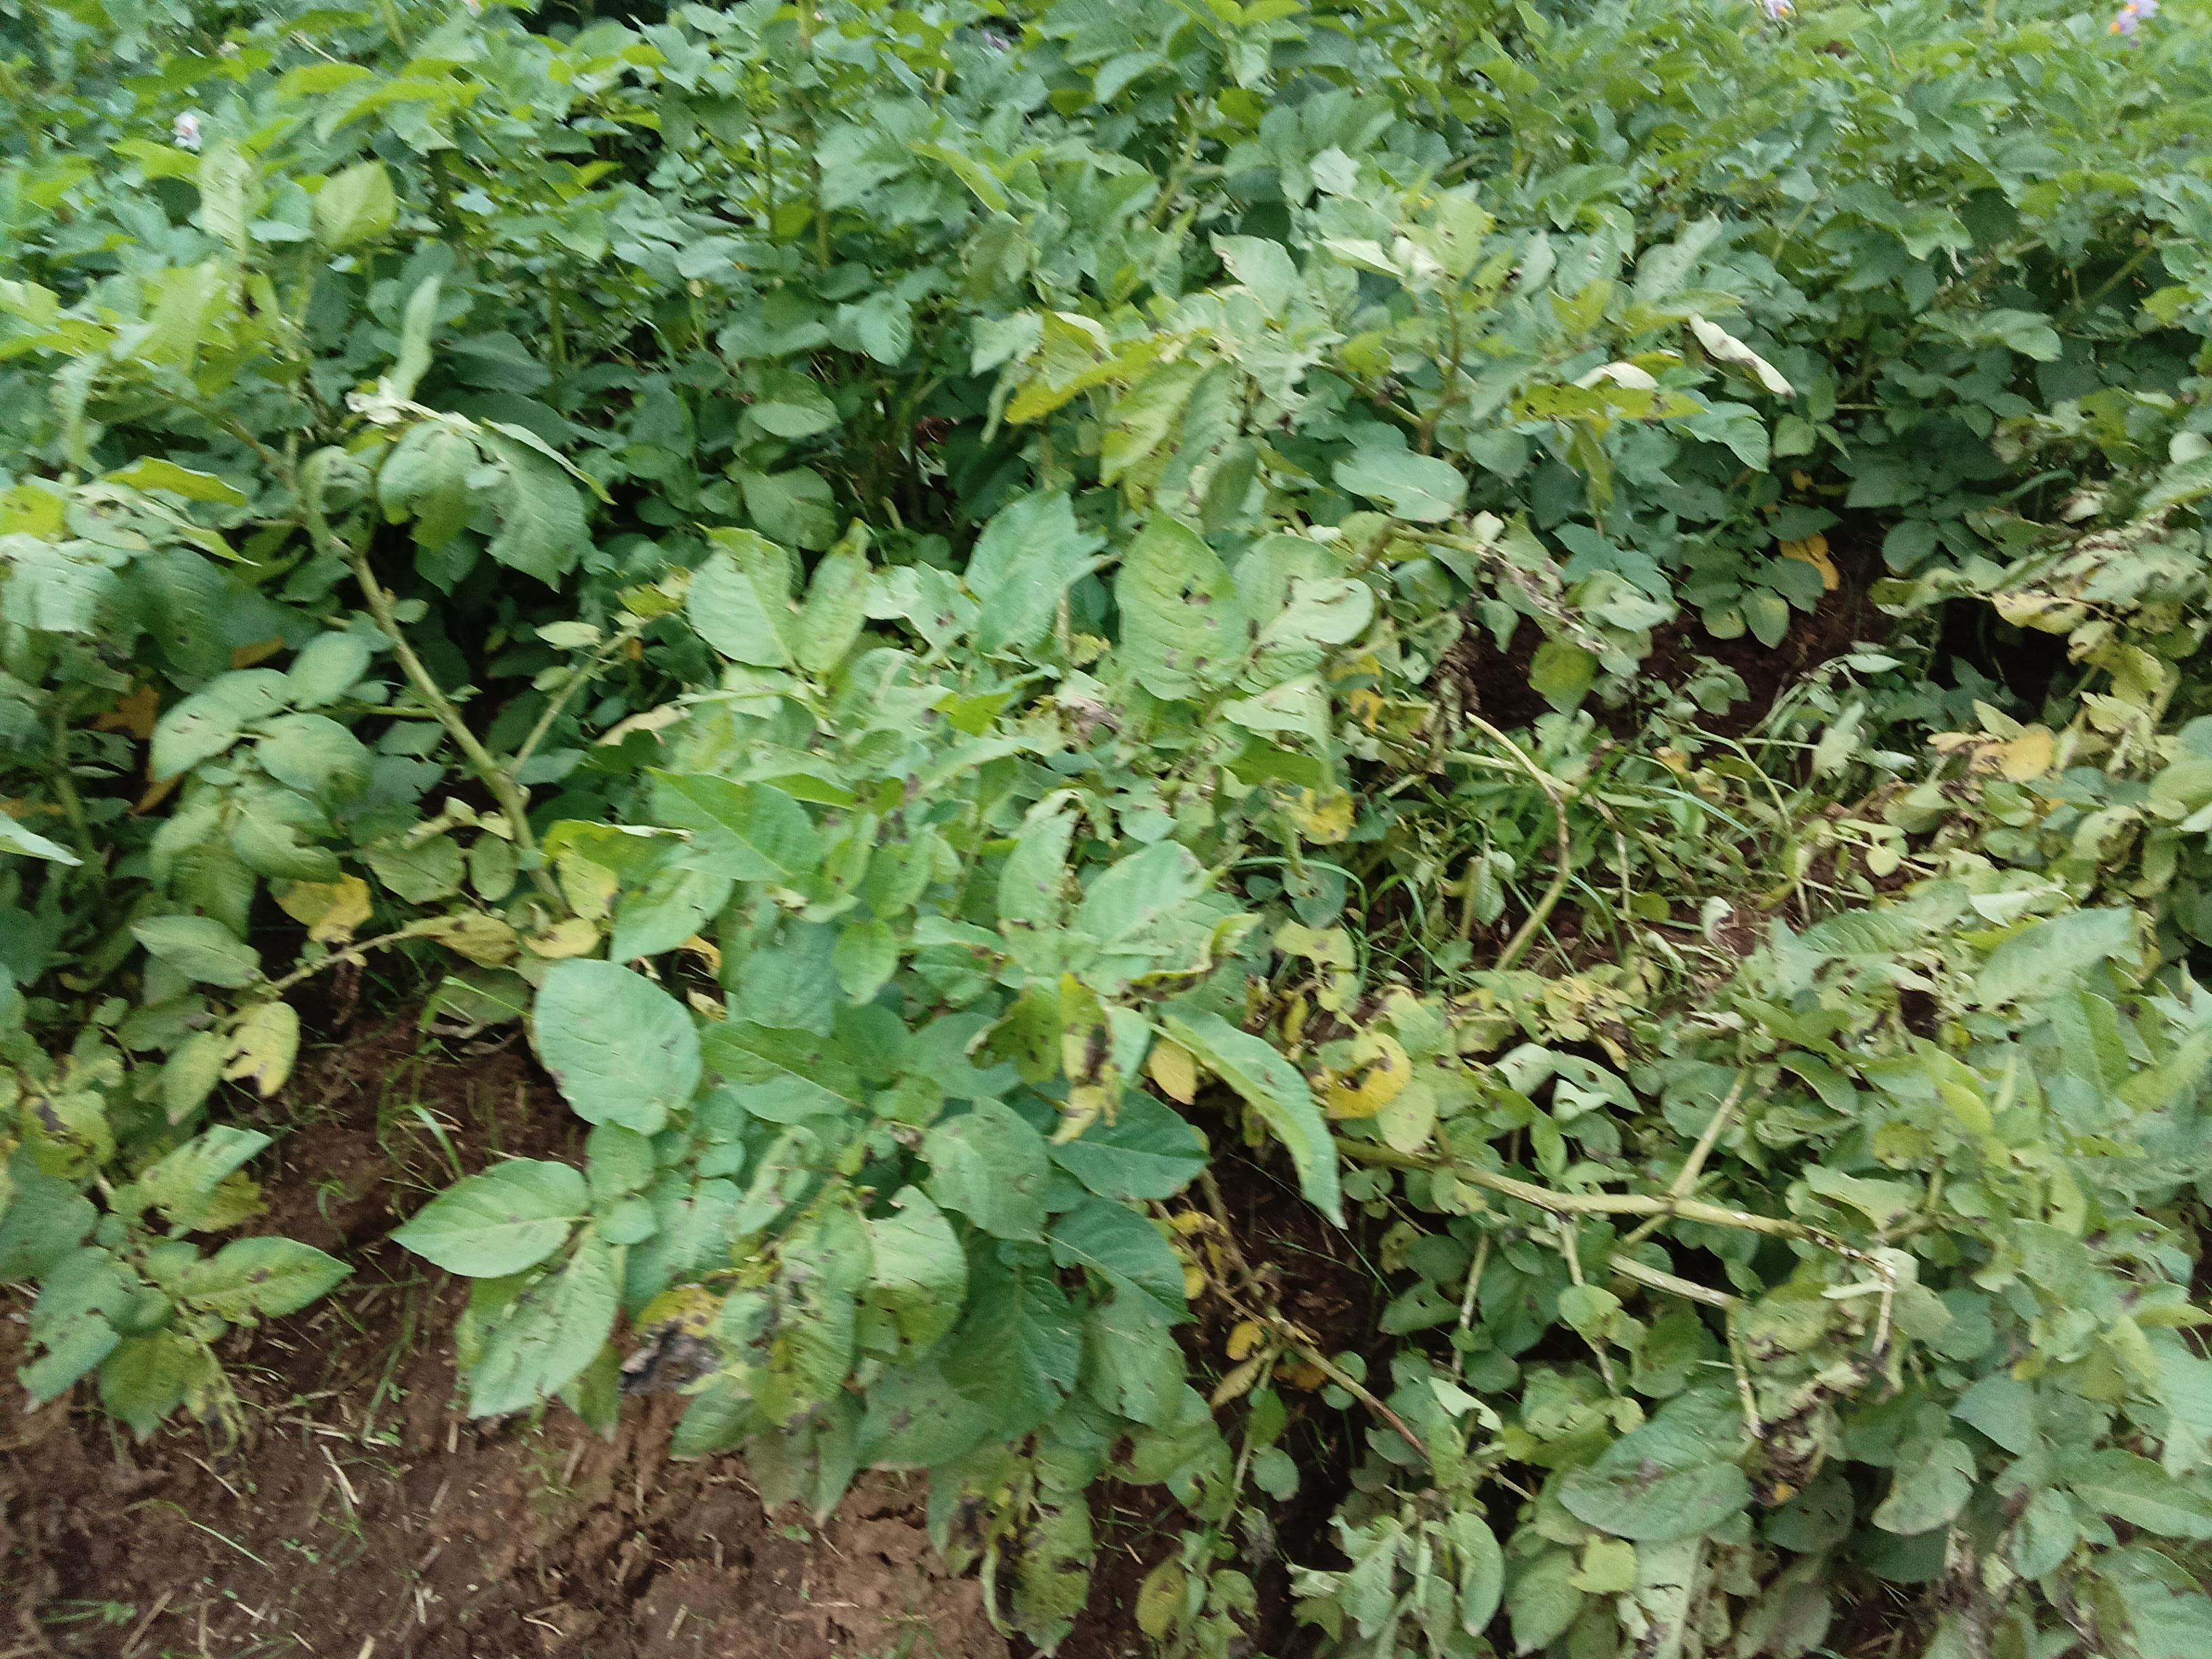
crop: potato
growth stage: harvest maturity
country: Kenya
